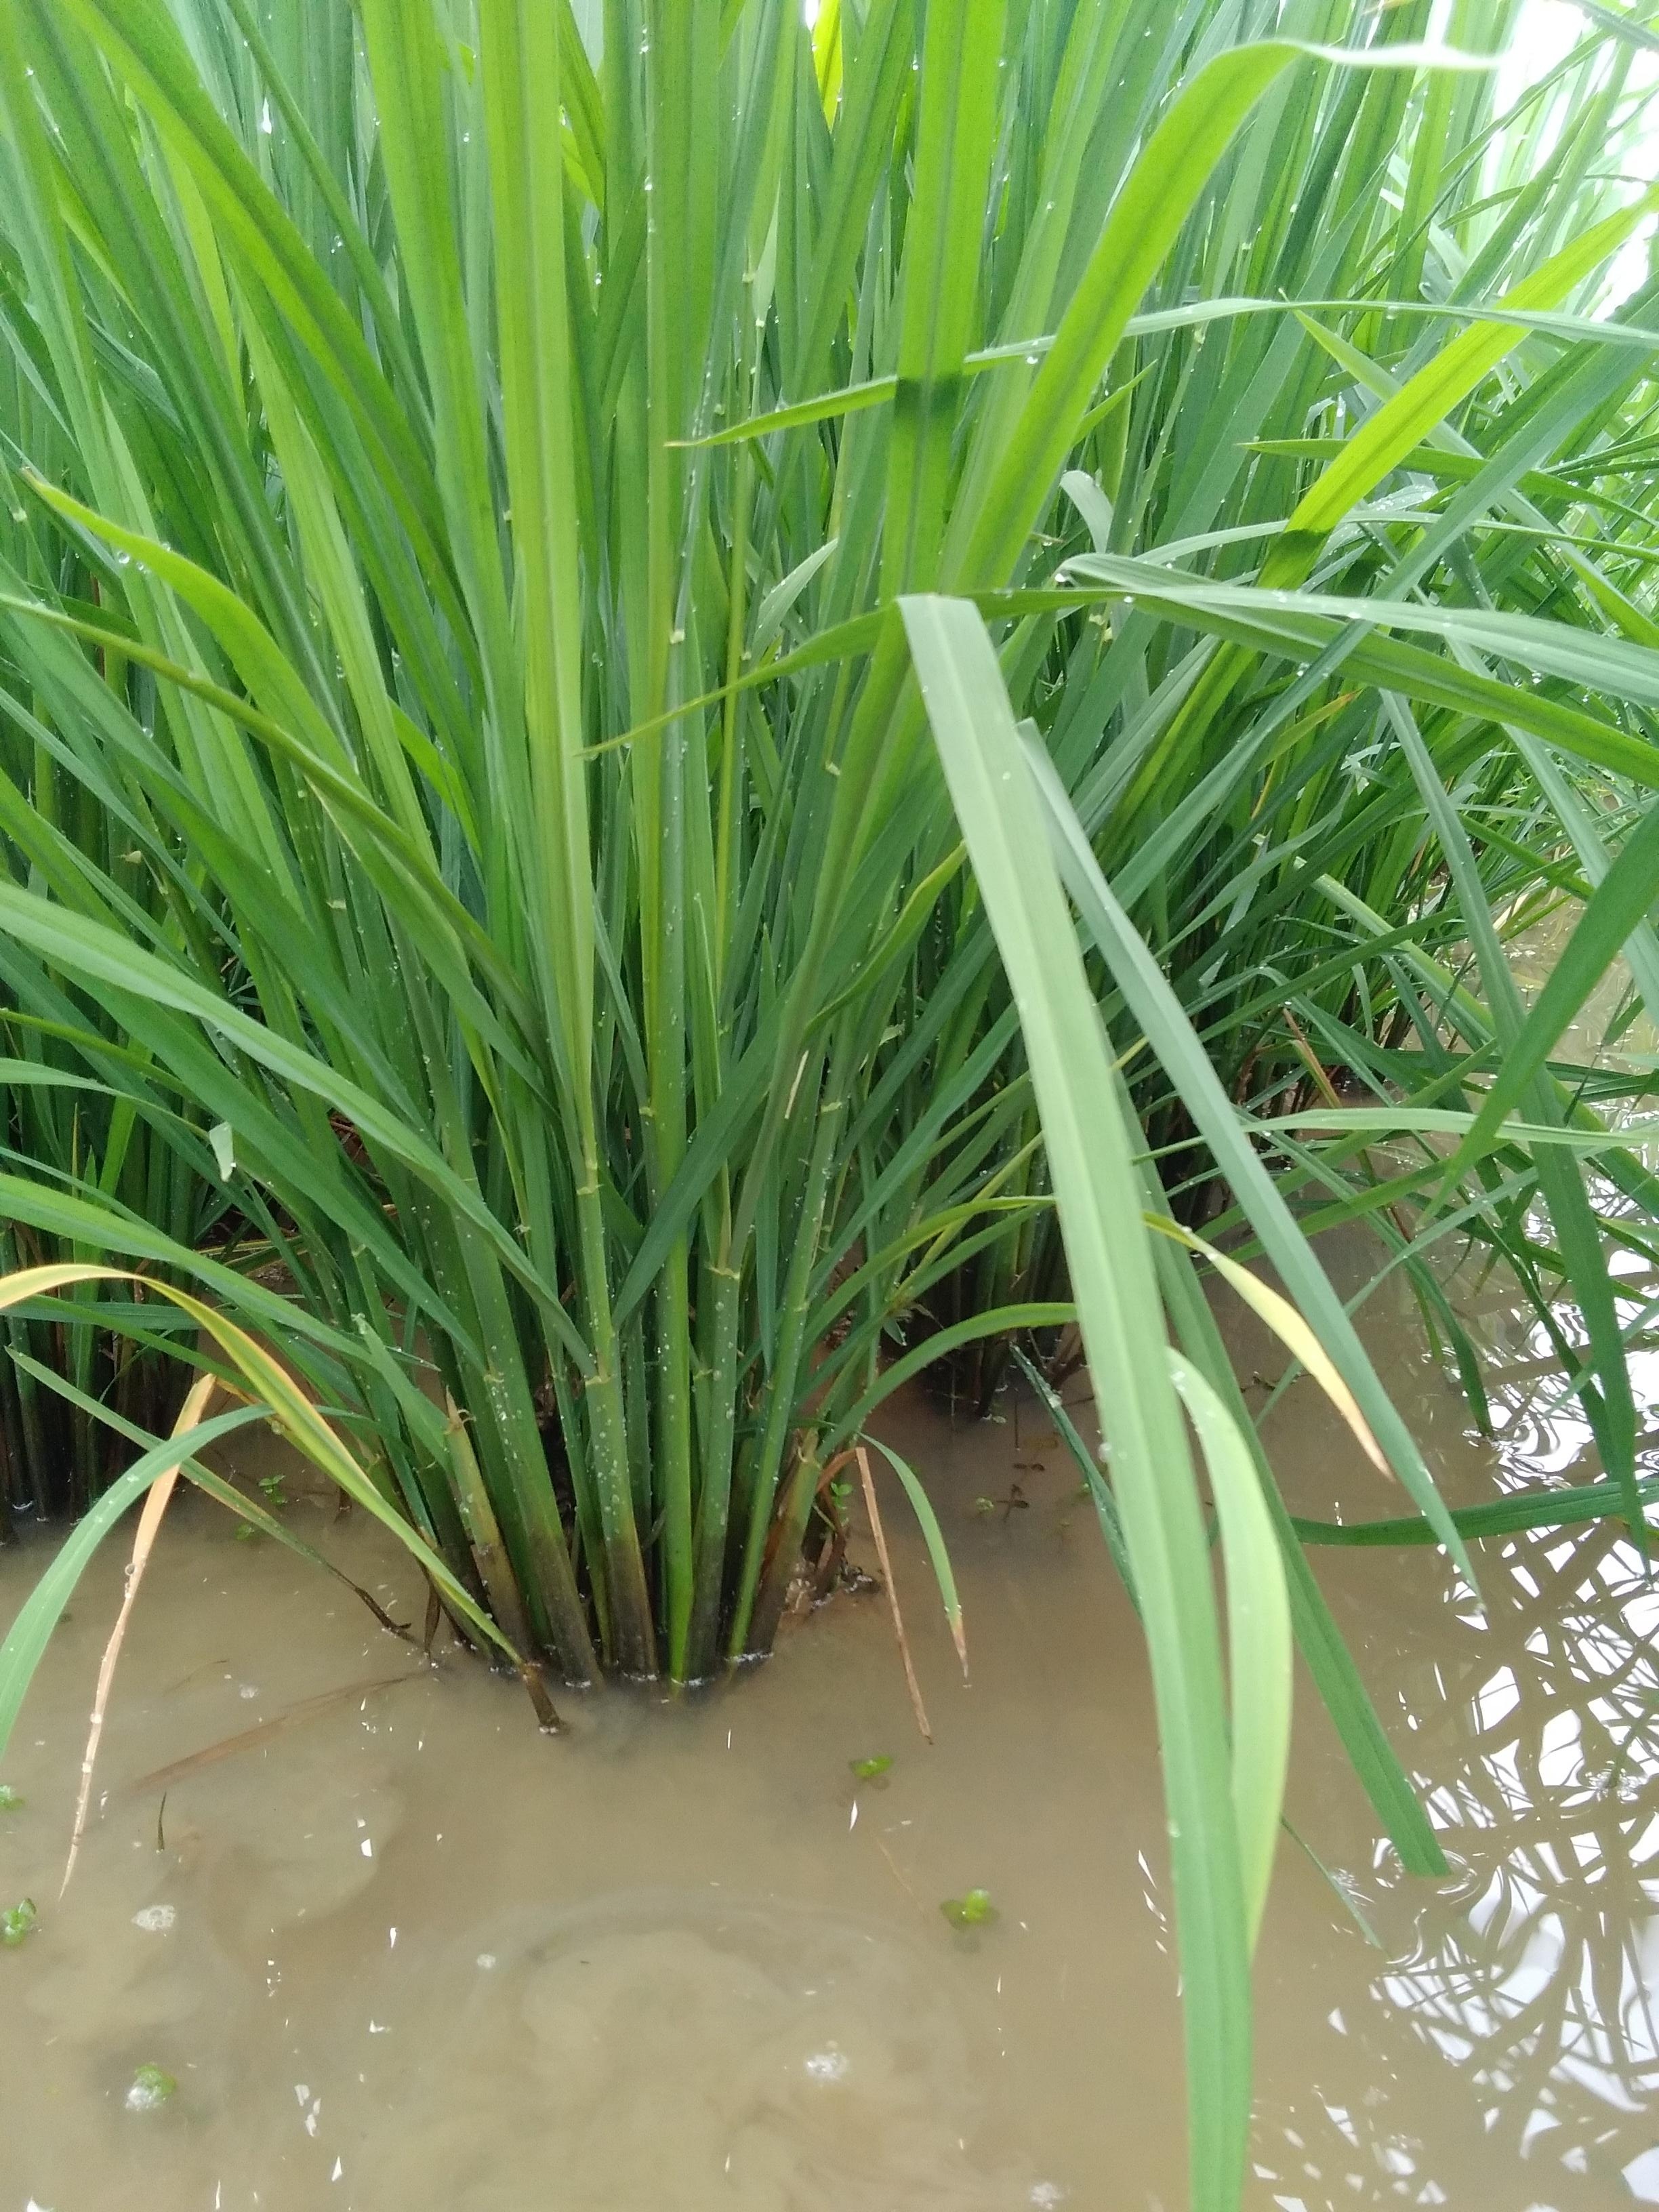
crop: rice
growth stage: booting
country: Nigeria
